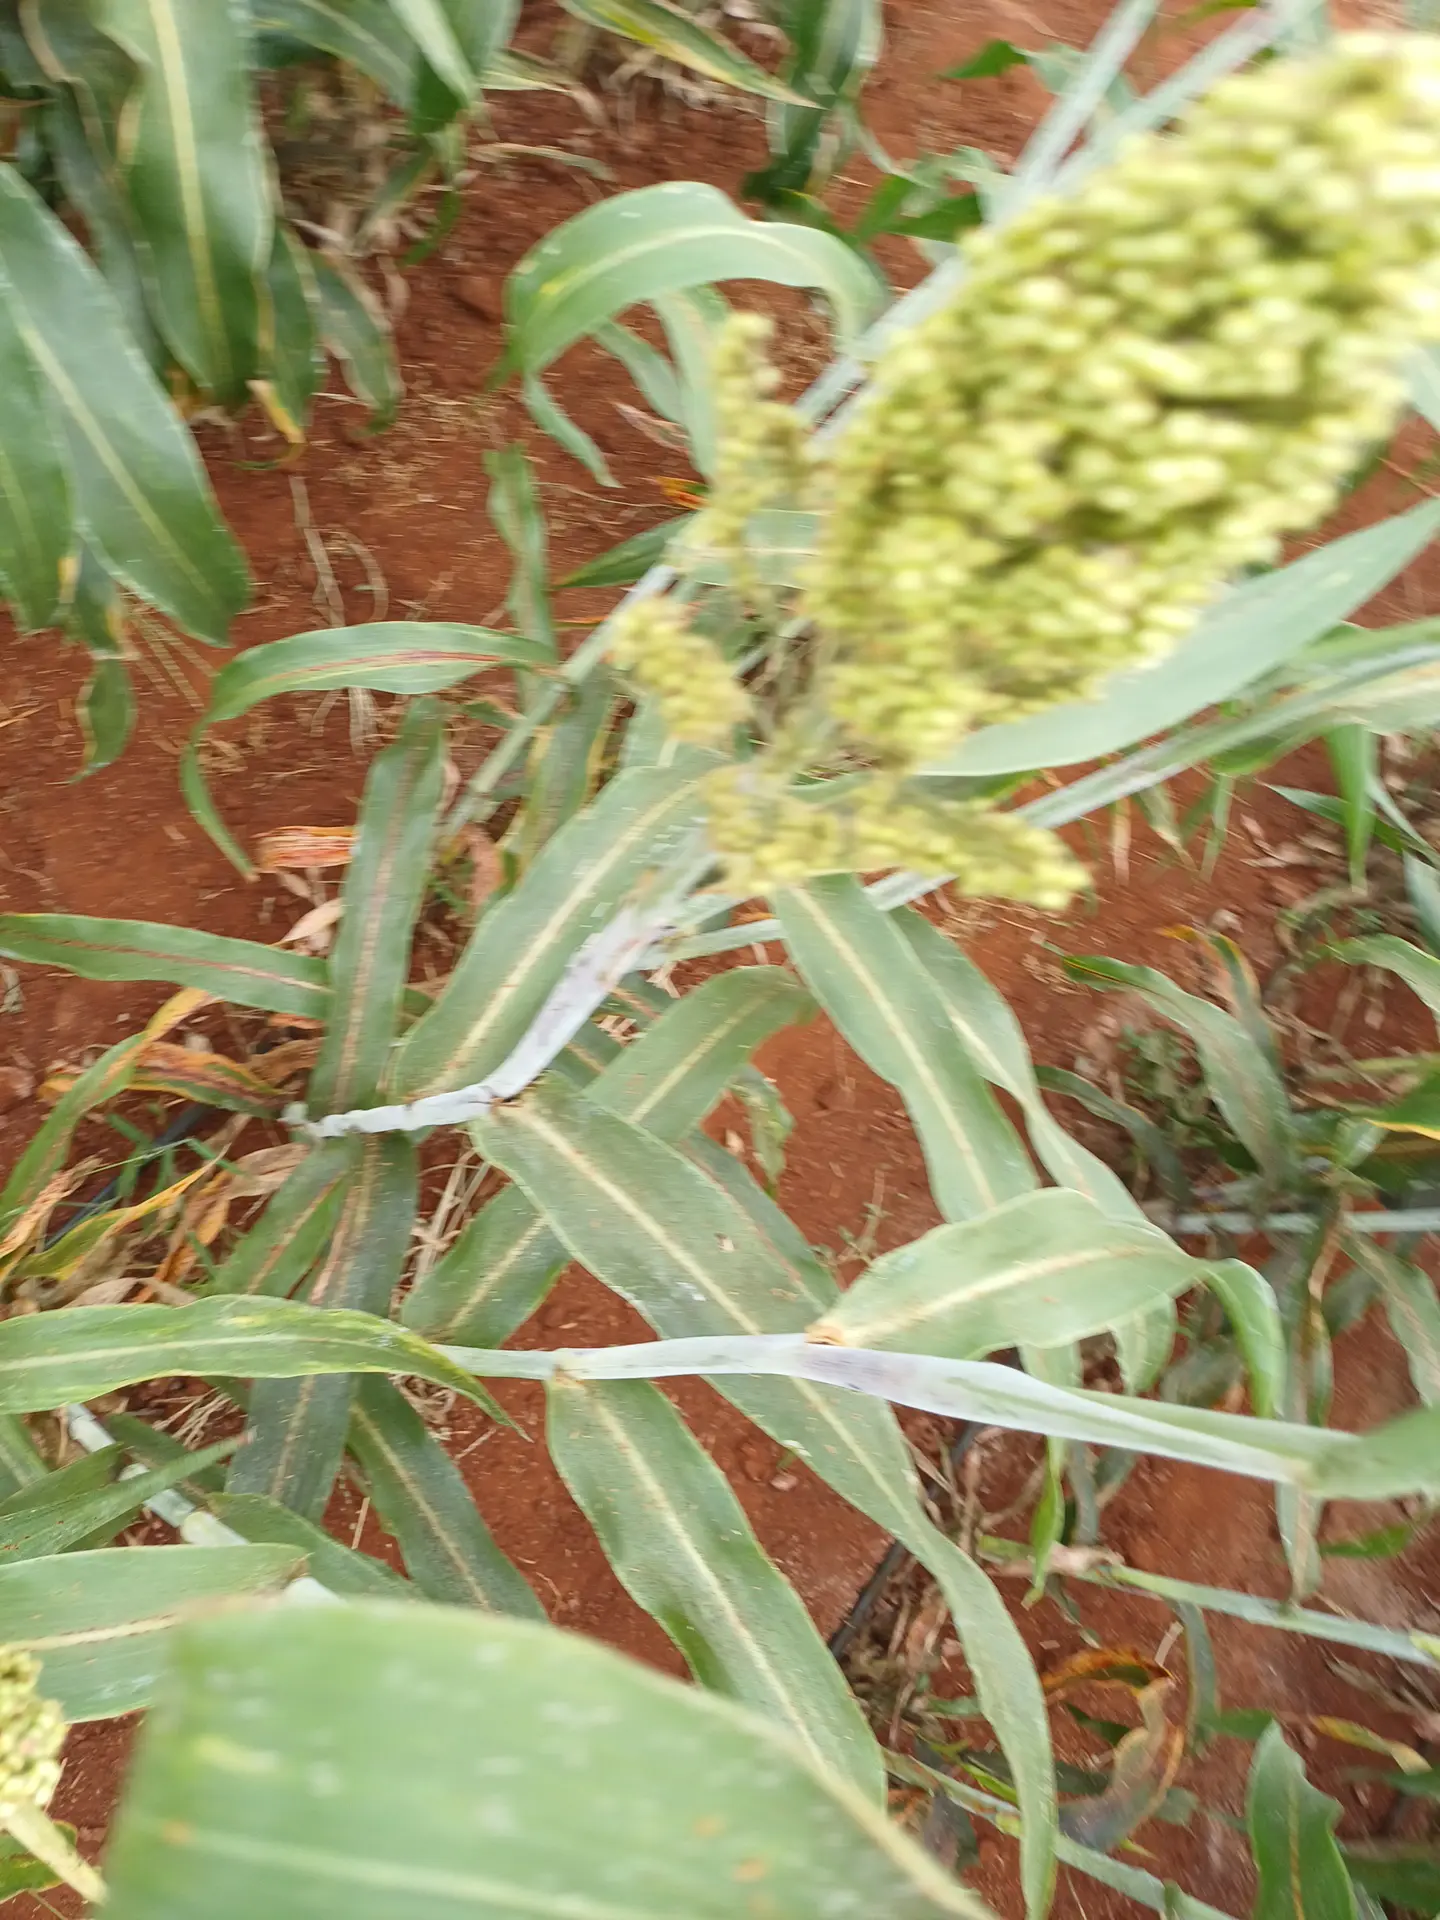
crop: sorghum
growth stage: filling grain
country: Kenya
